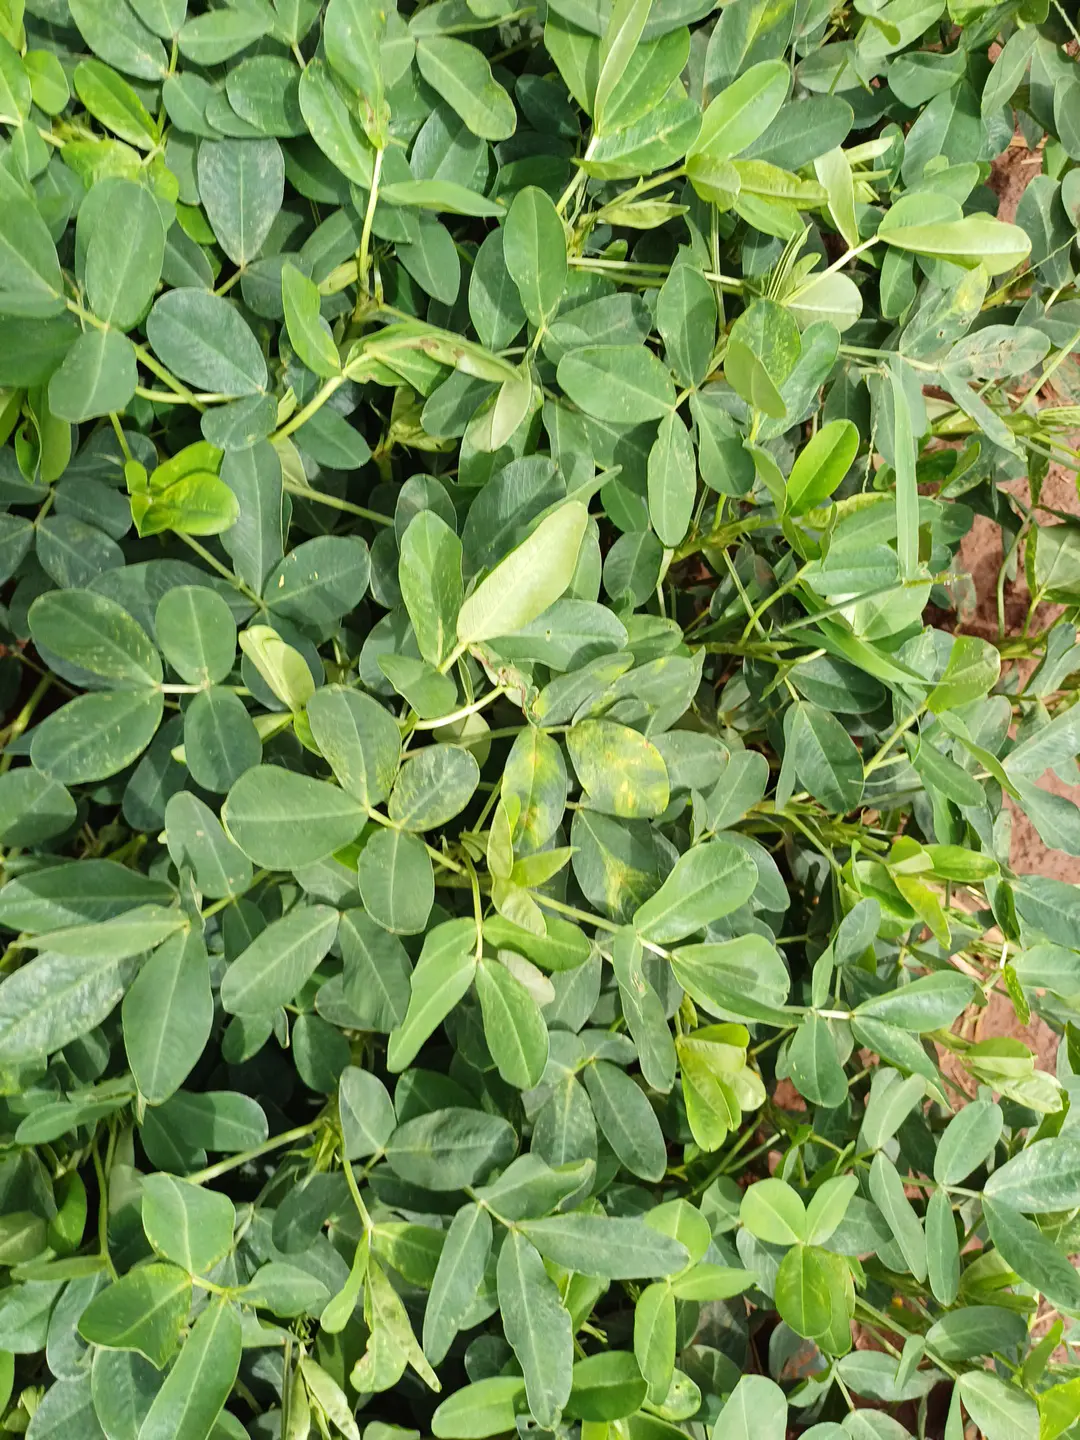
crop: groundnut
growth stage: flowering
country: Kenya
